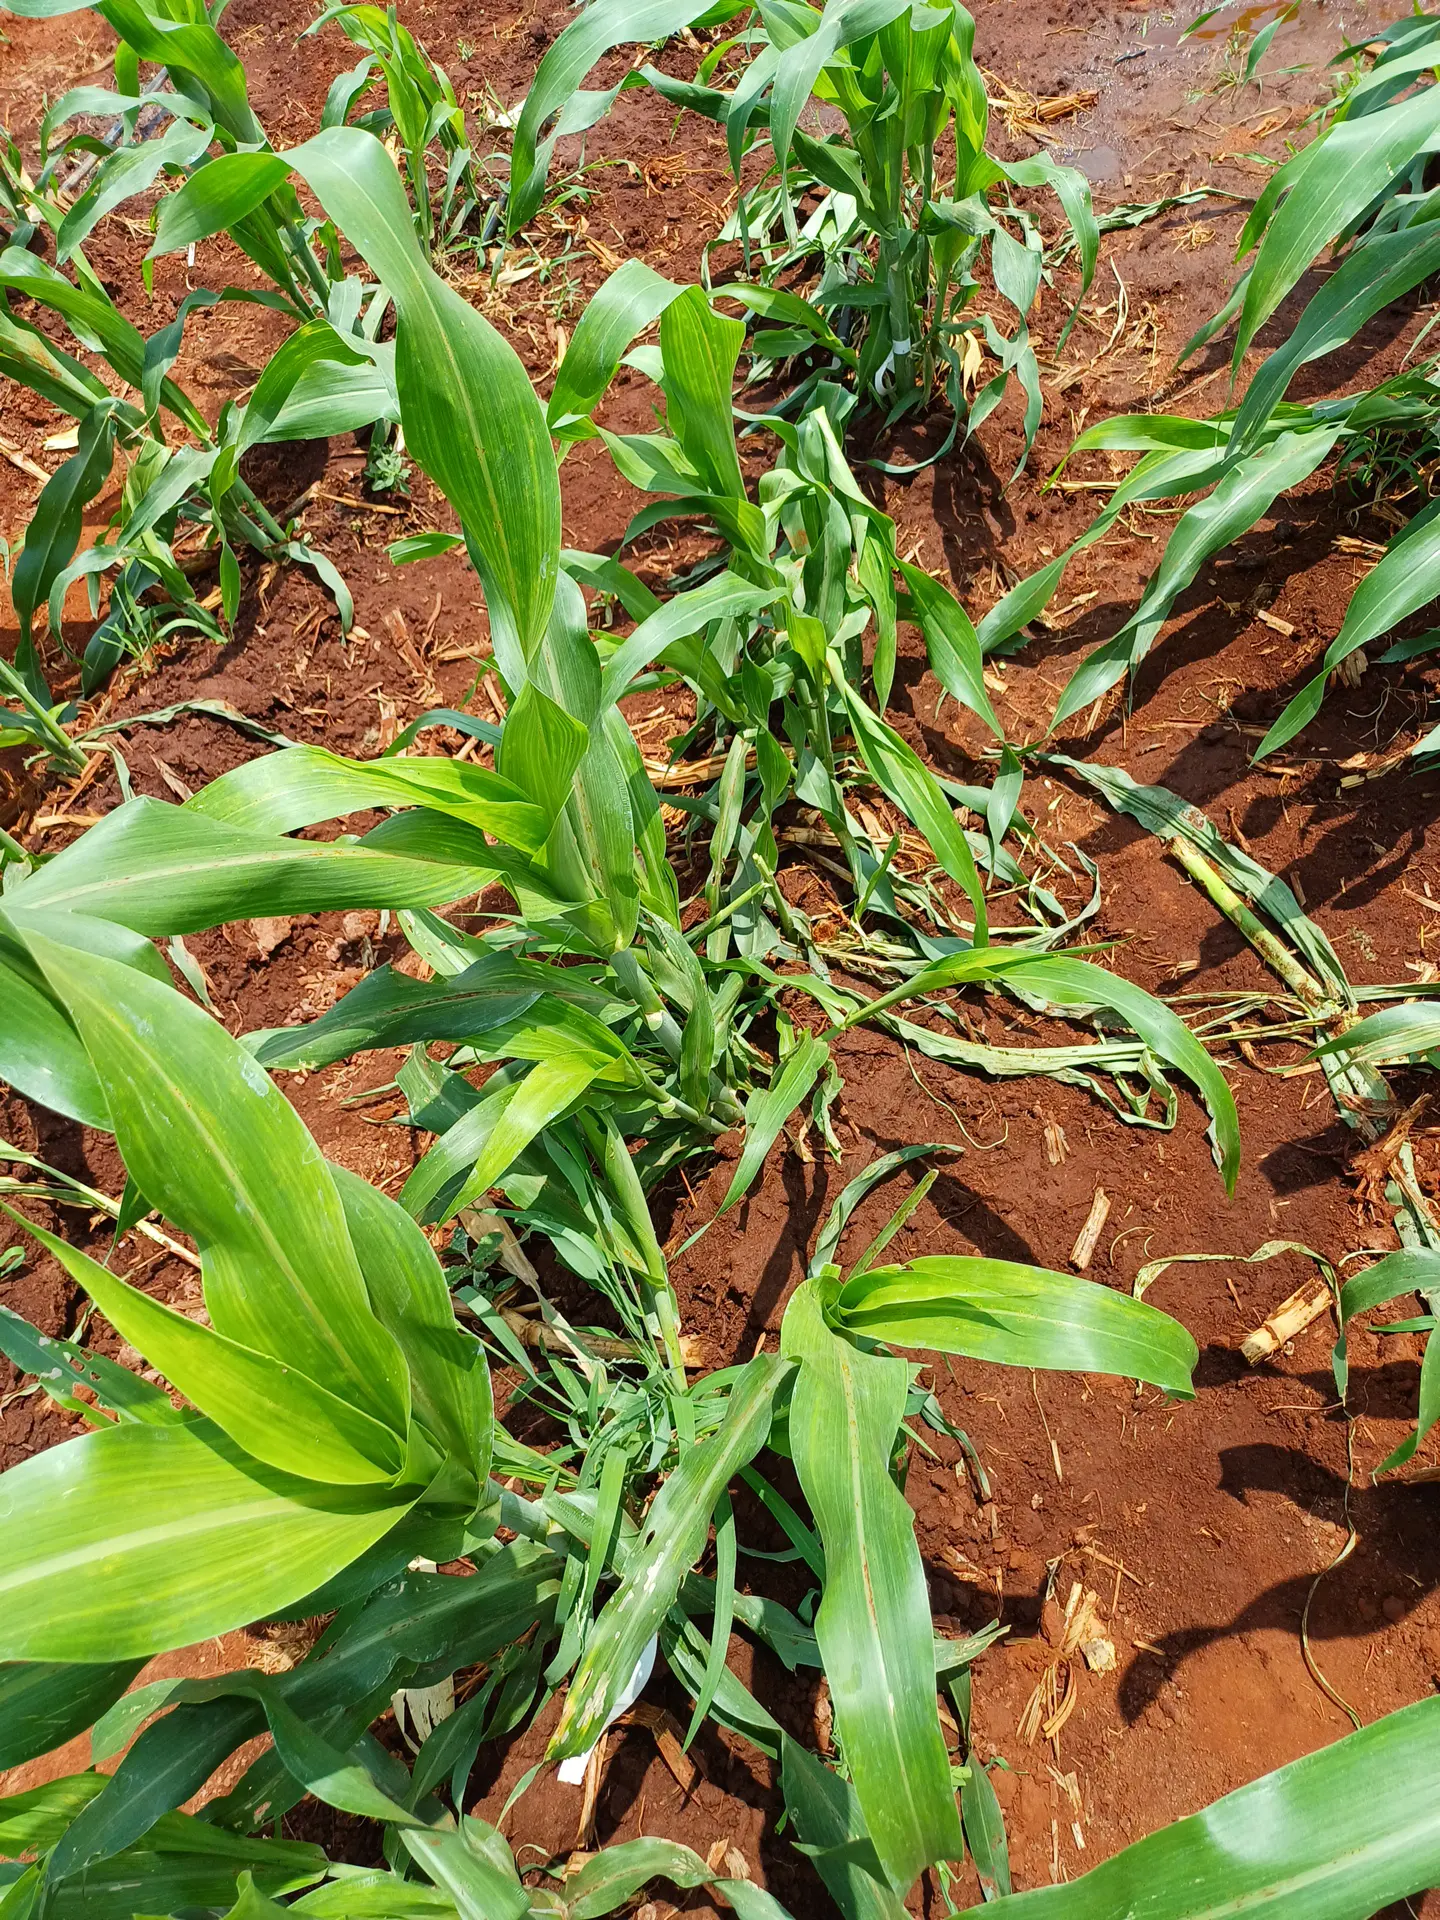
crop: sorghum
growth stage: vegetative
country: Kenya
